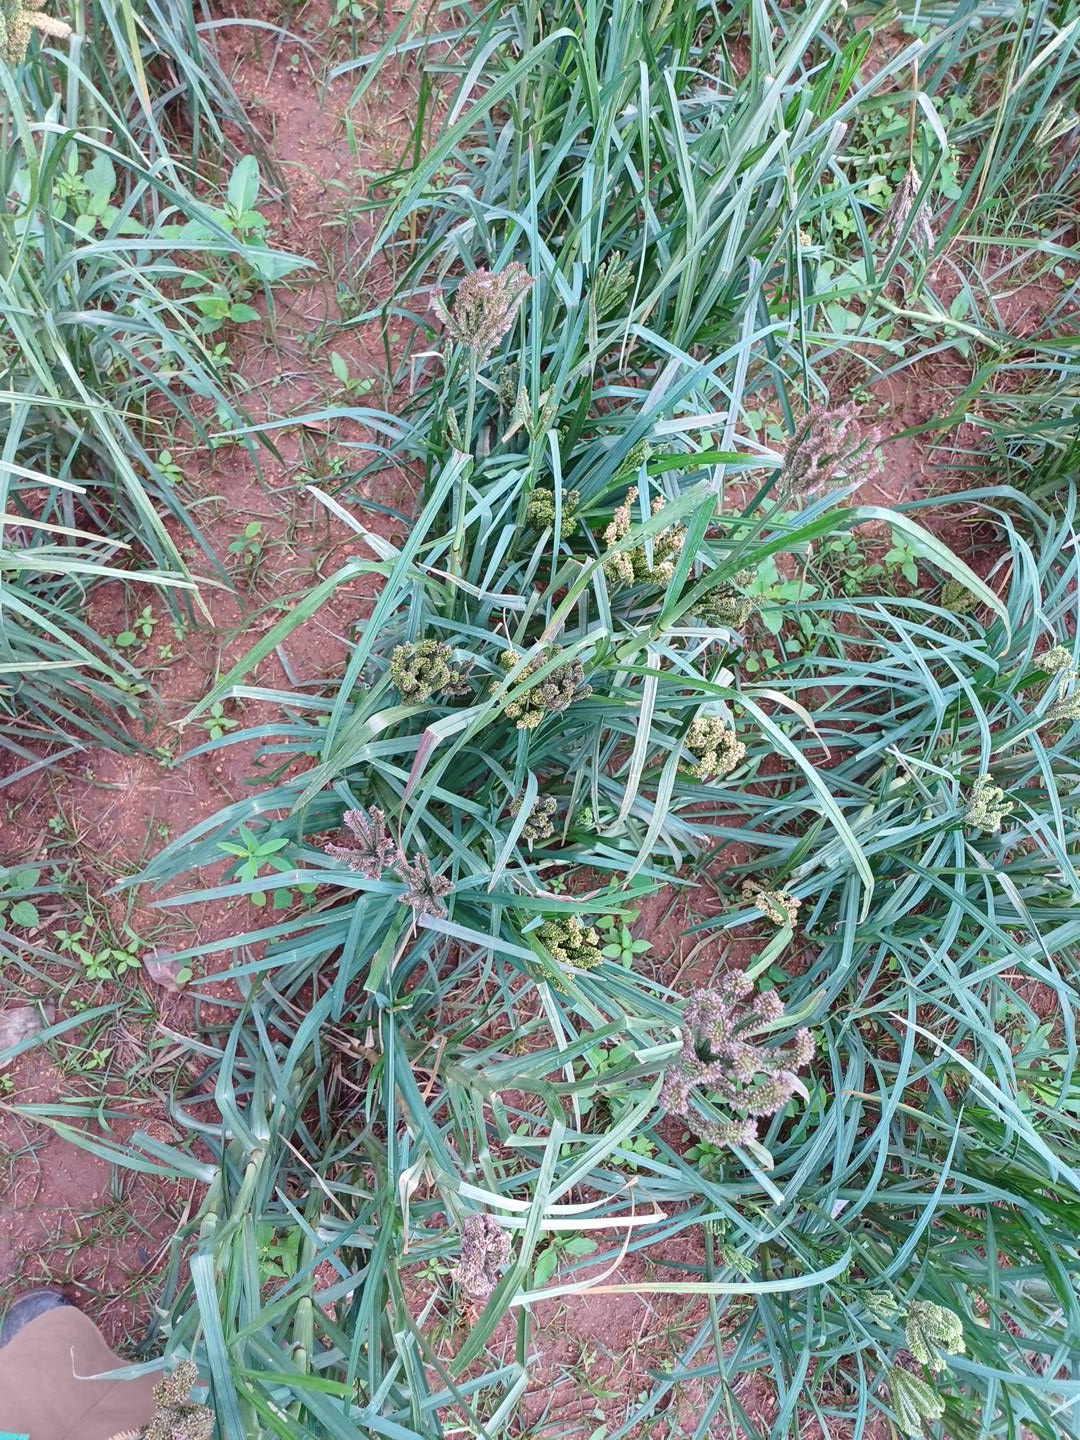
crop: finger millet
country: Kenya
